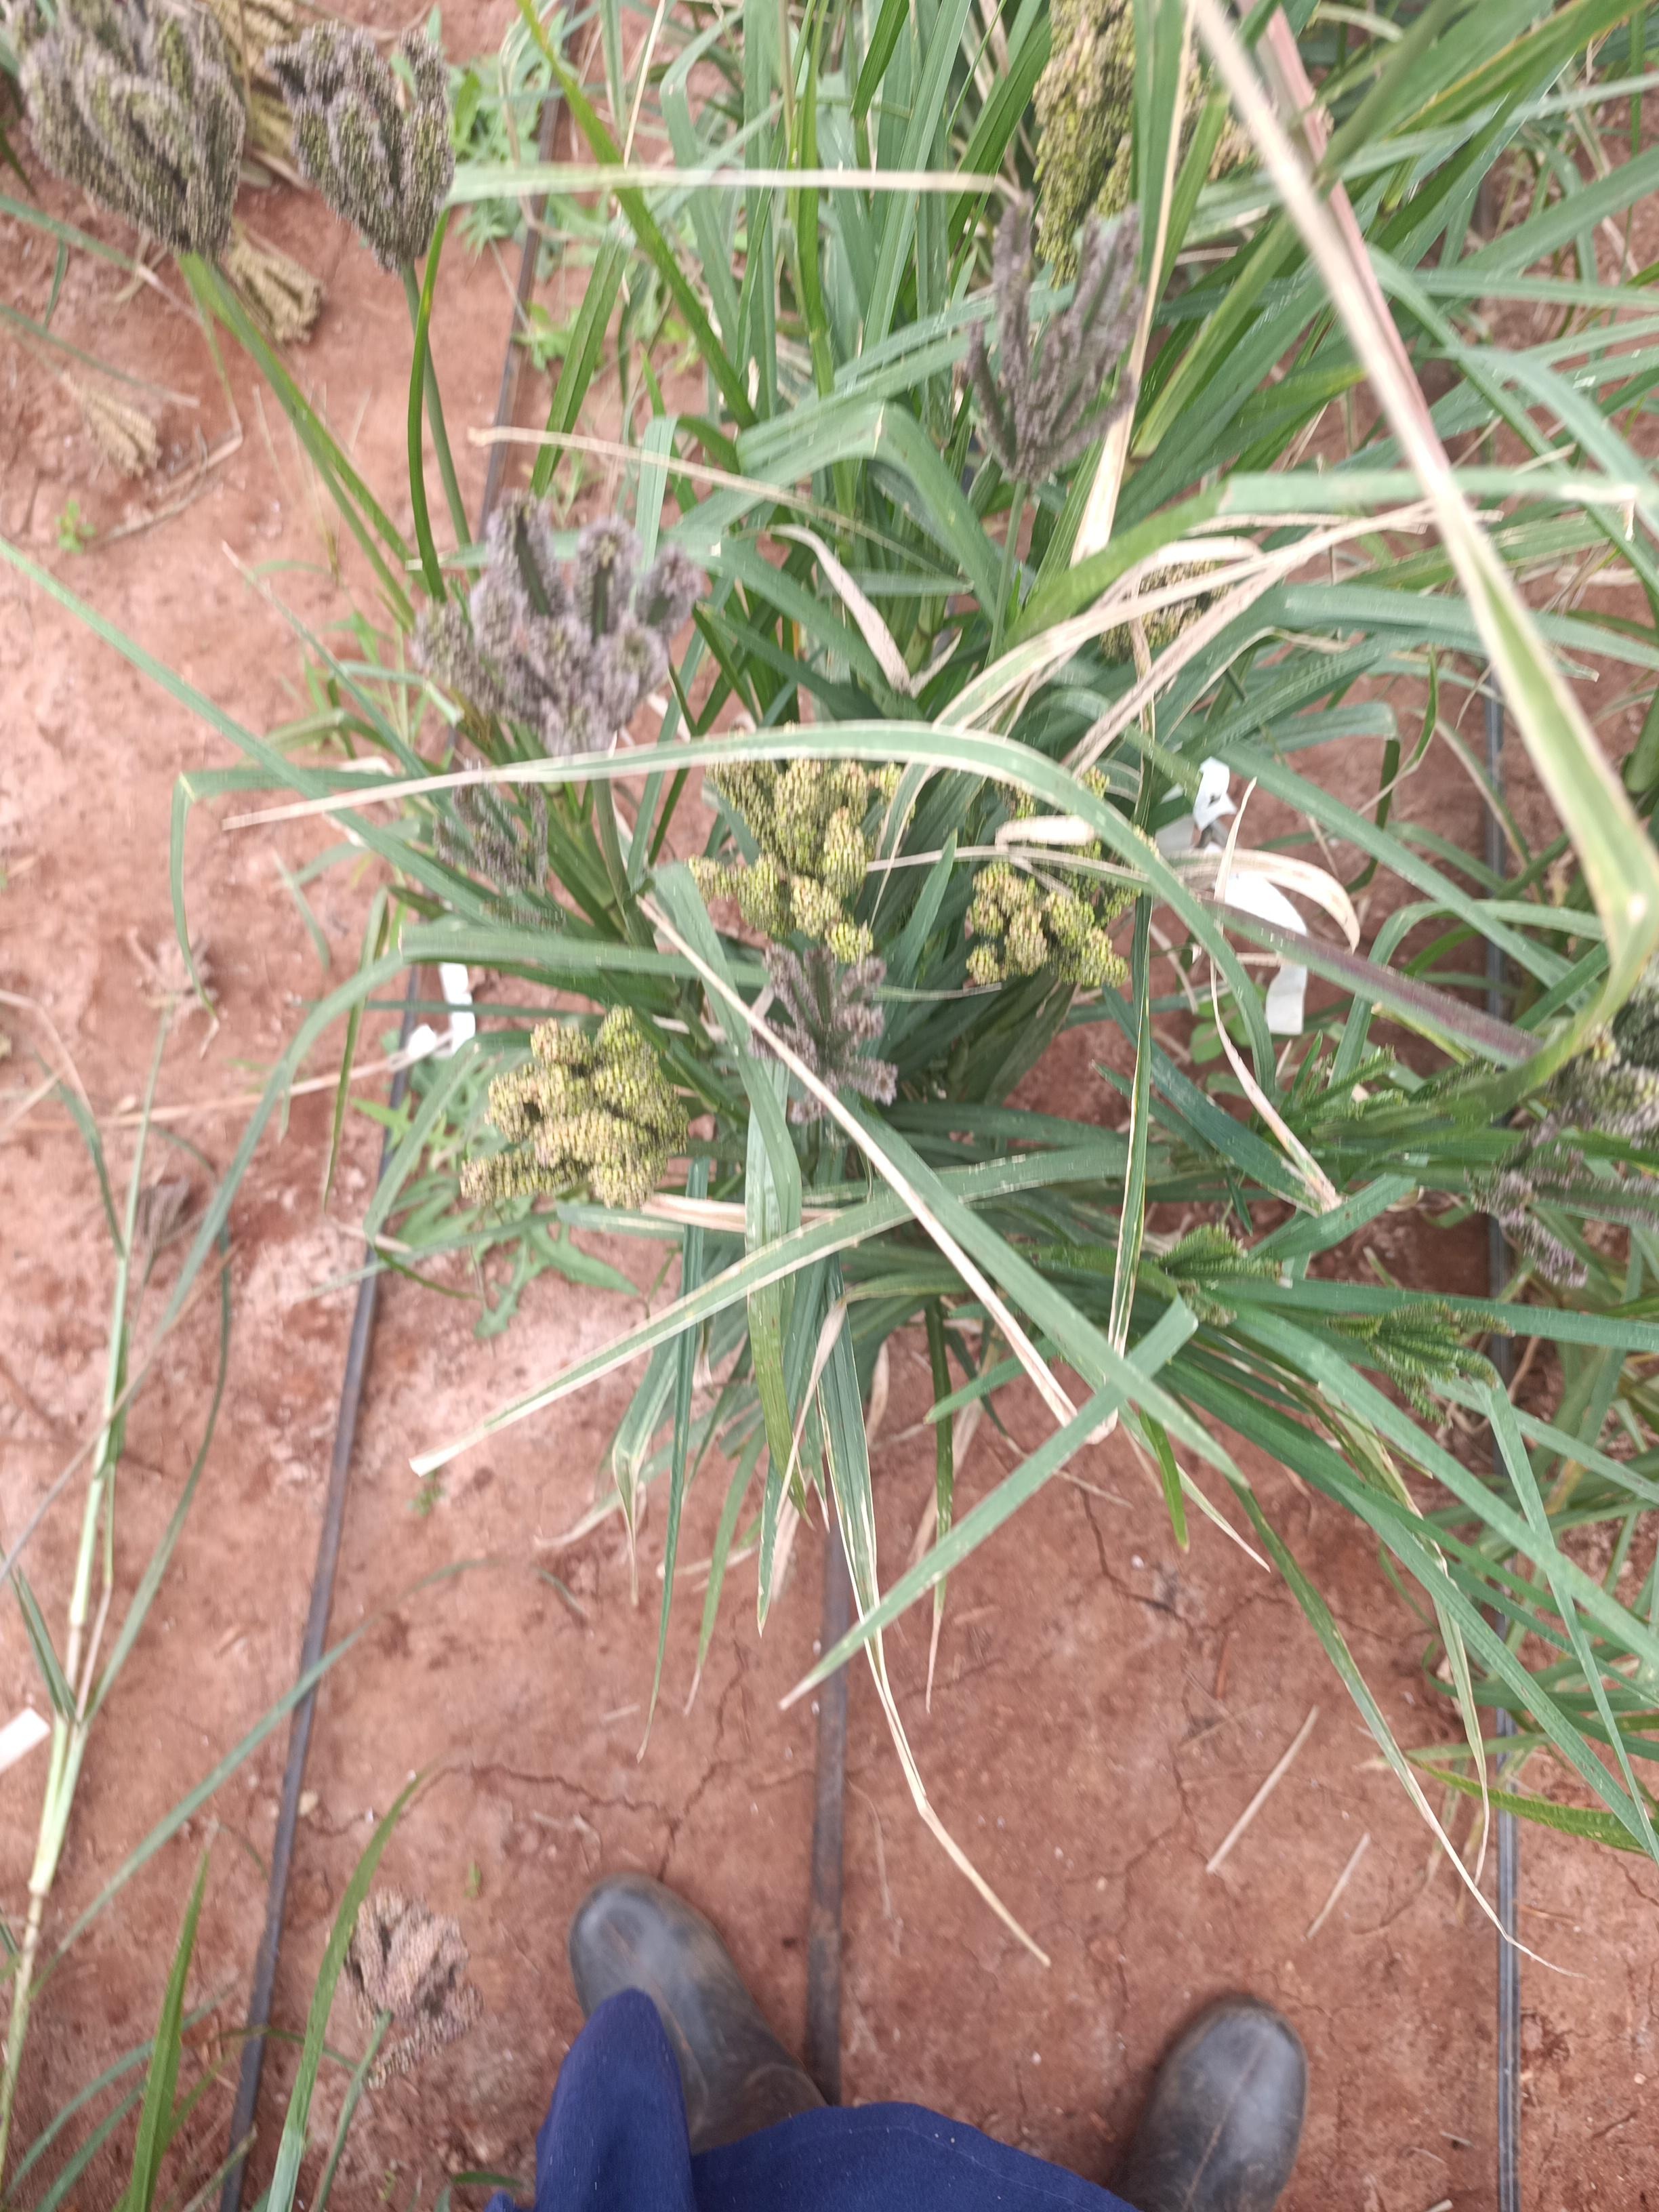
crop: finger millet
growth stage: filling grain
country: Kenya
